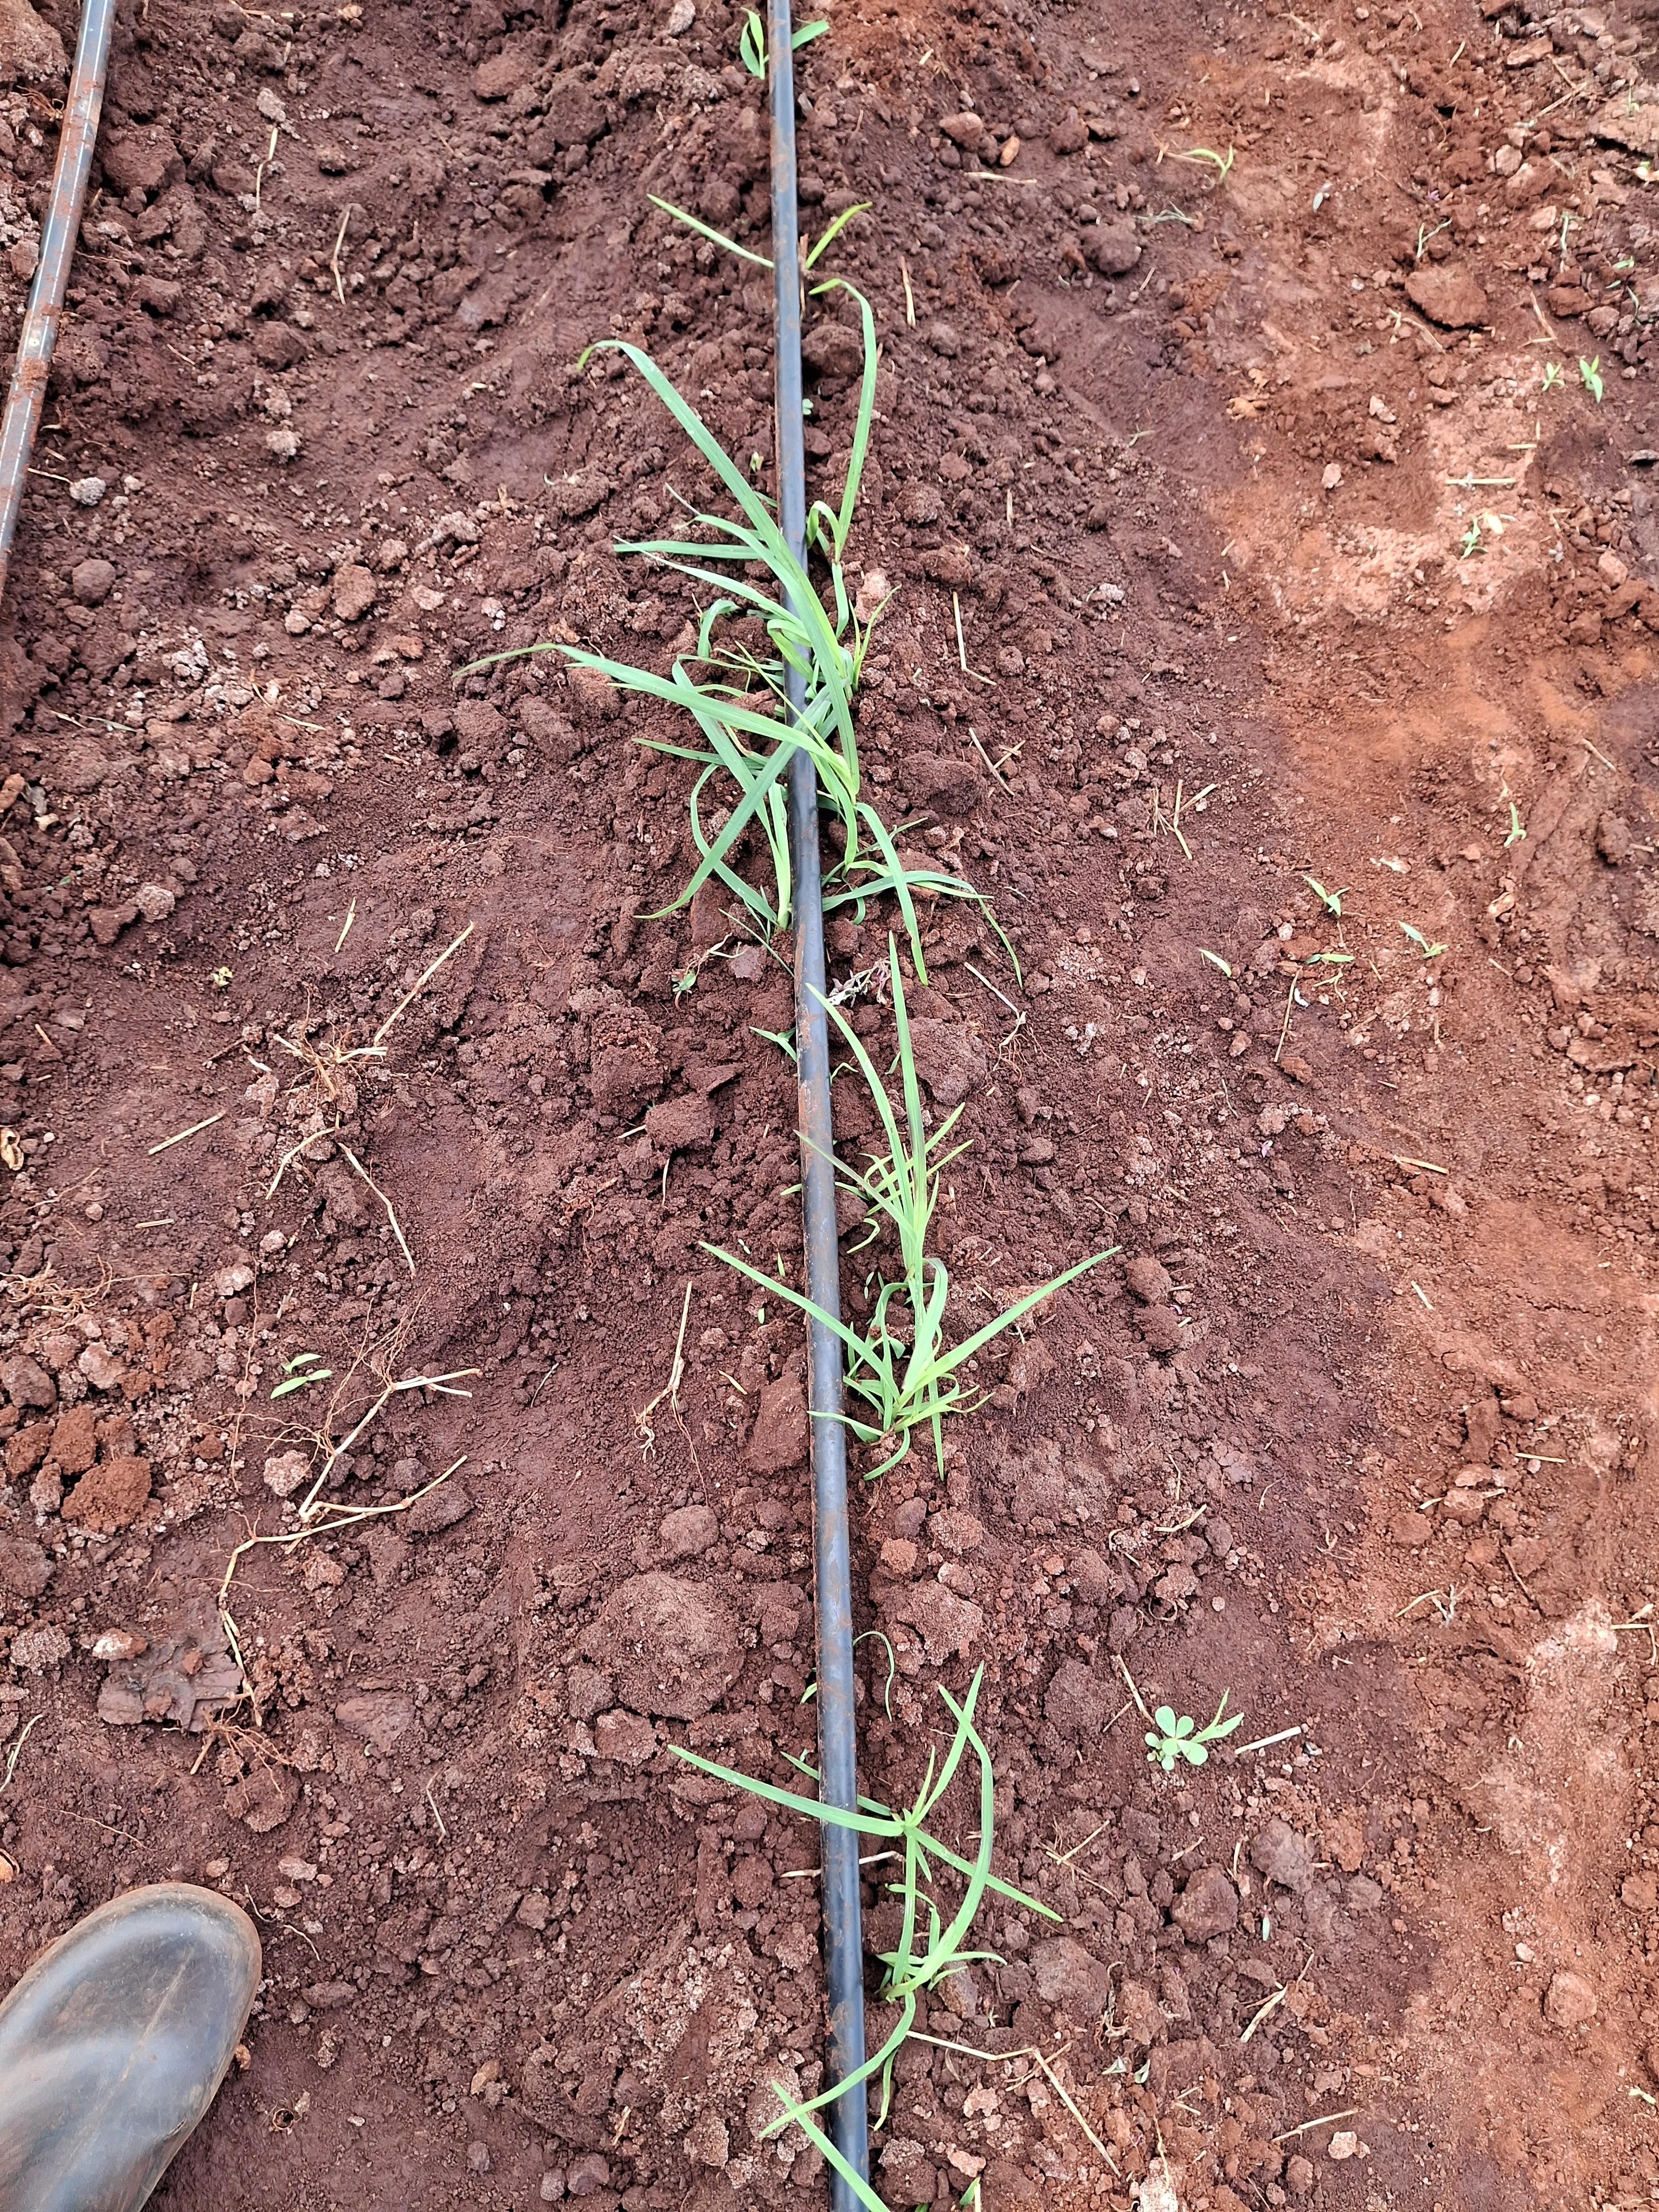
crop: finger millet
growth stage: vegetative
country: Kenya
